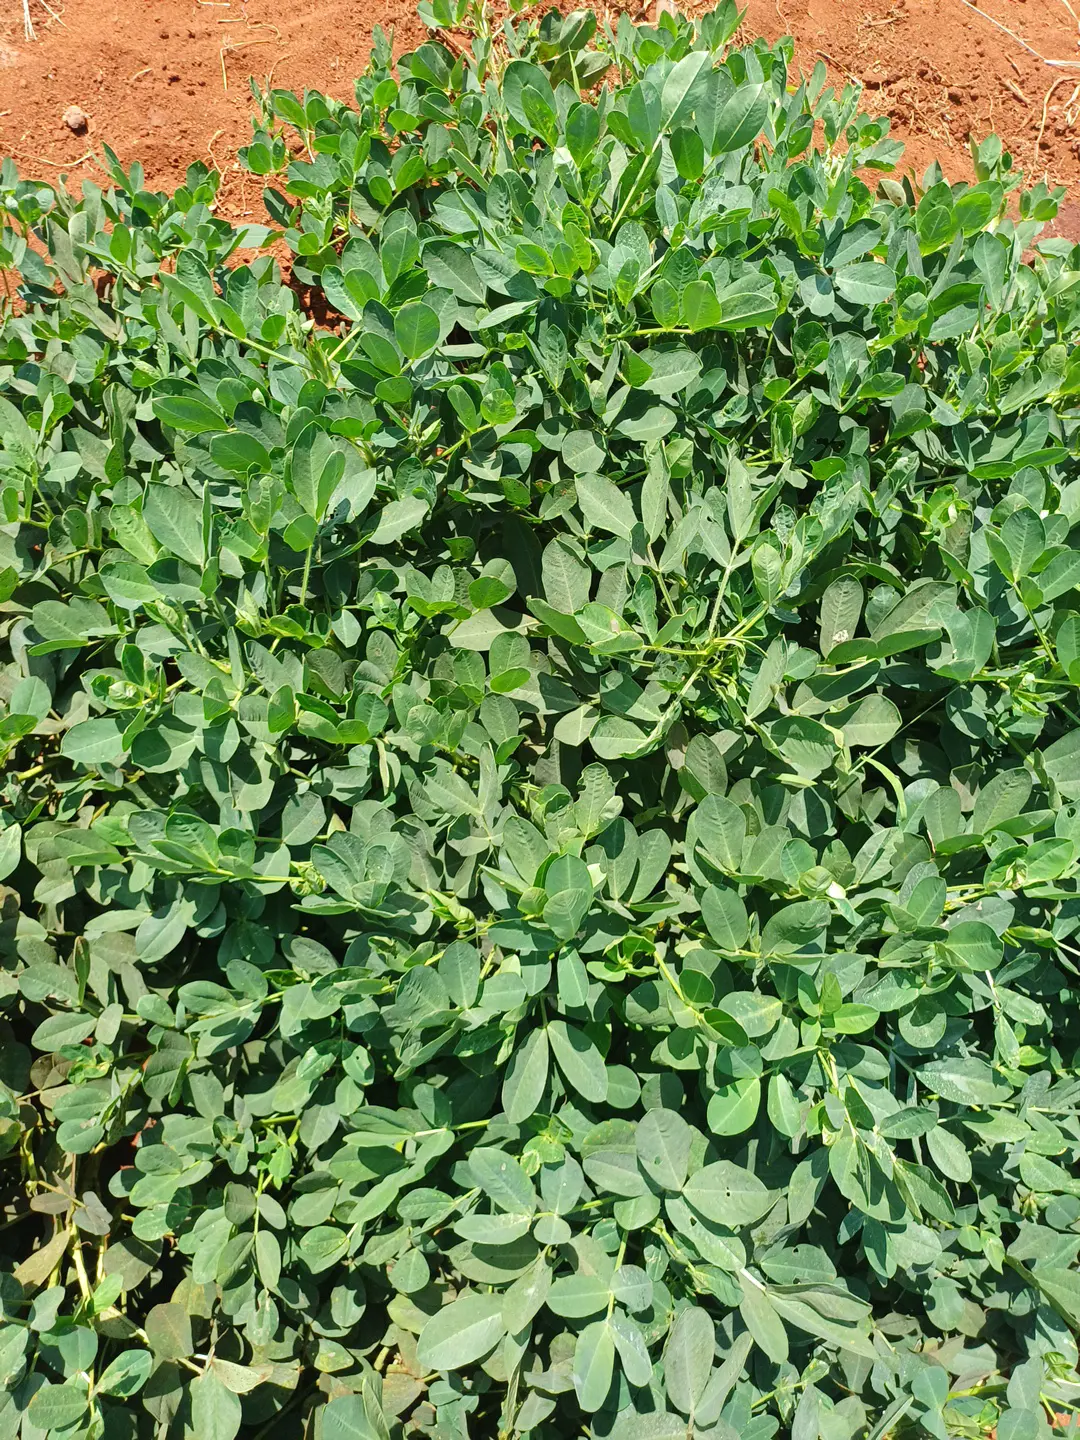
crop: groundnut
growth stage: pegging
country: Kenya
